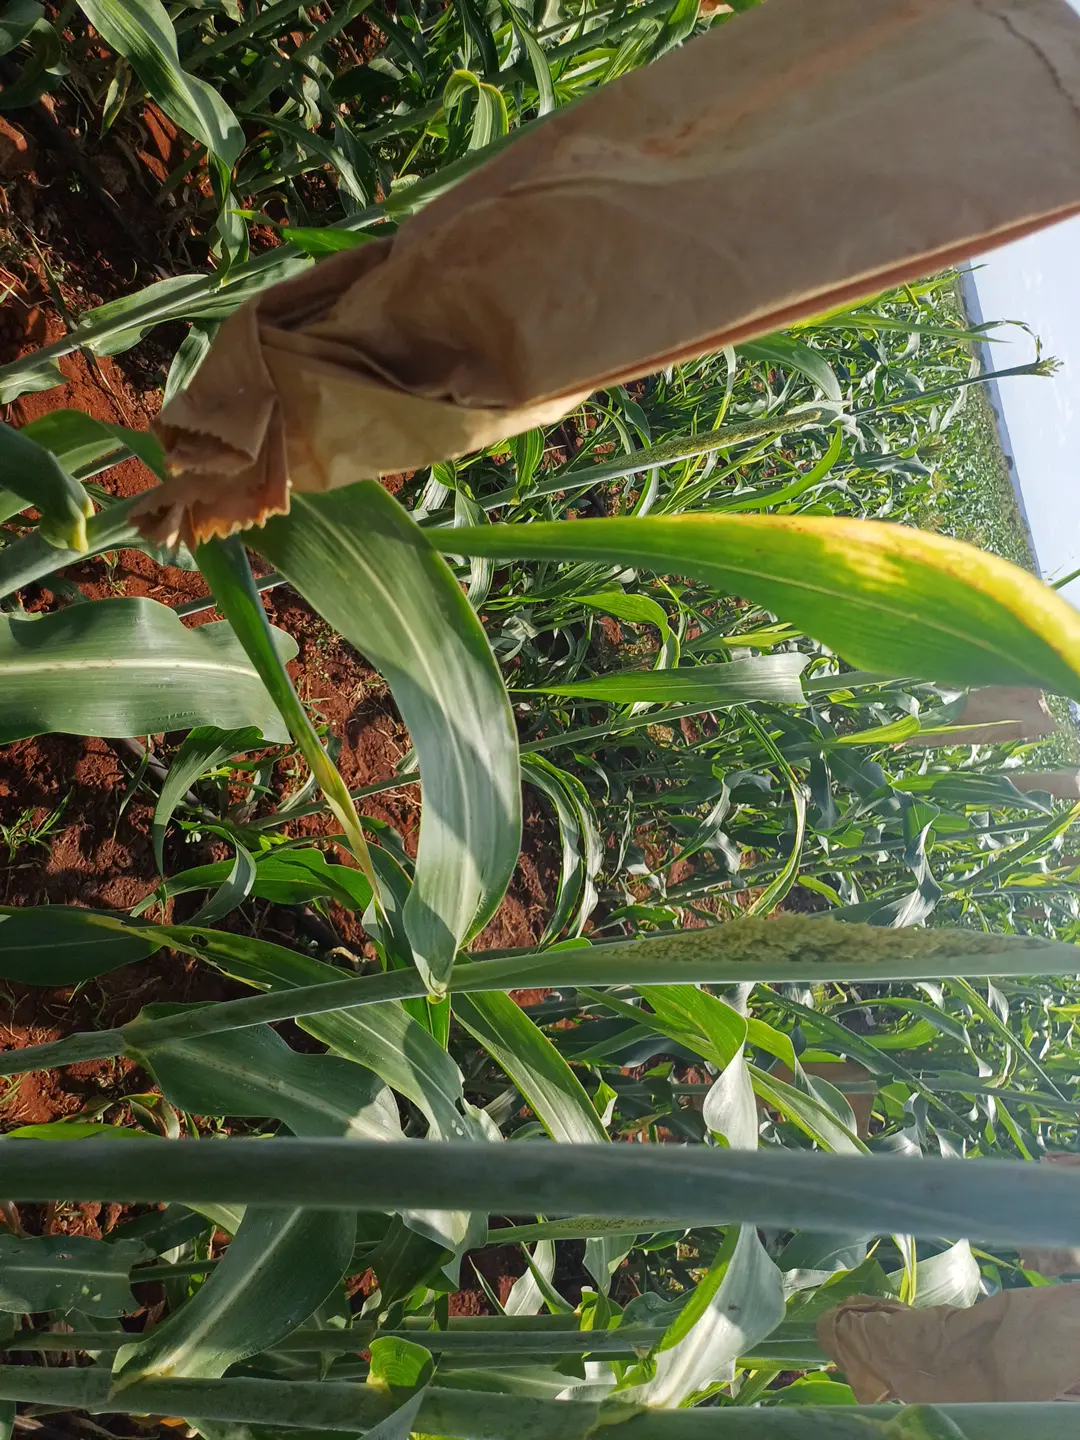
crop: sorghum
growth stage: heading tuber
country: Kenya
